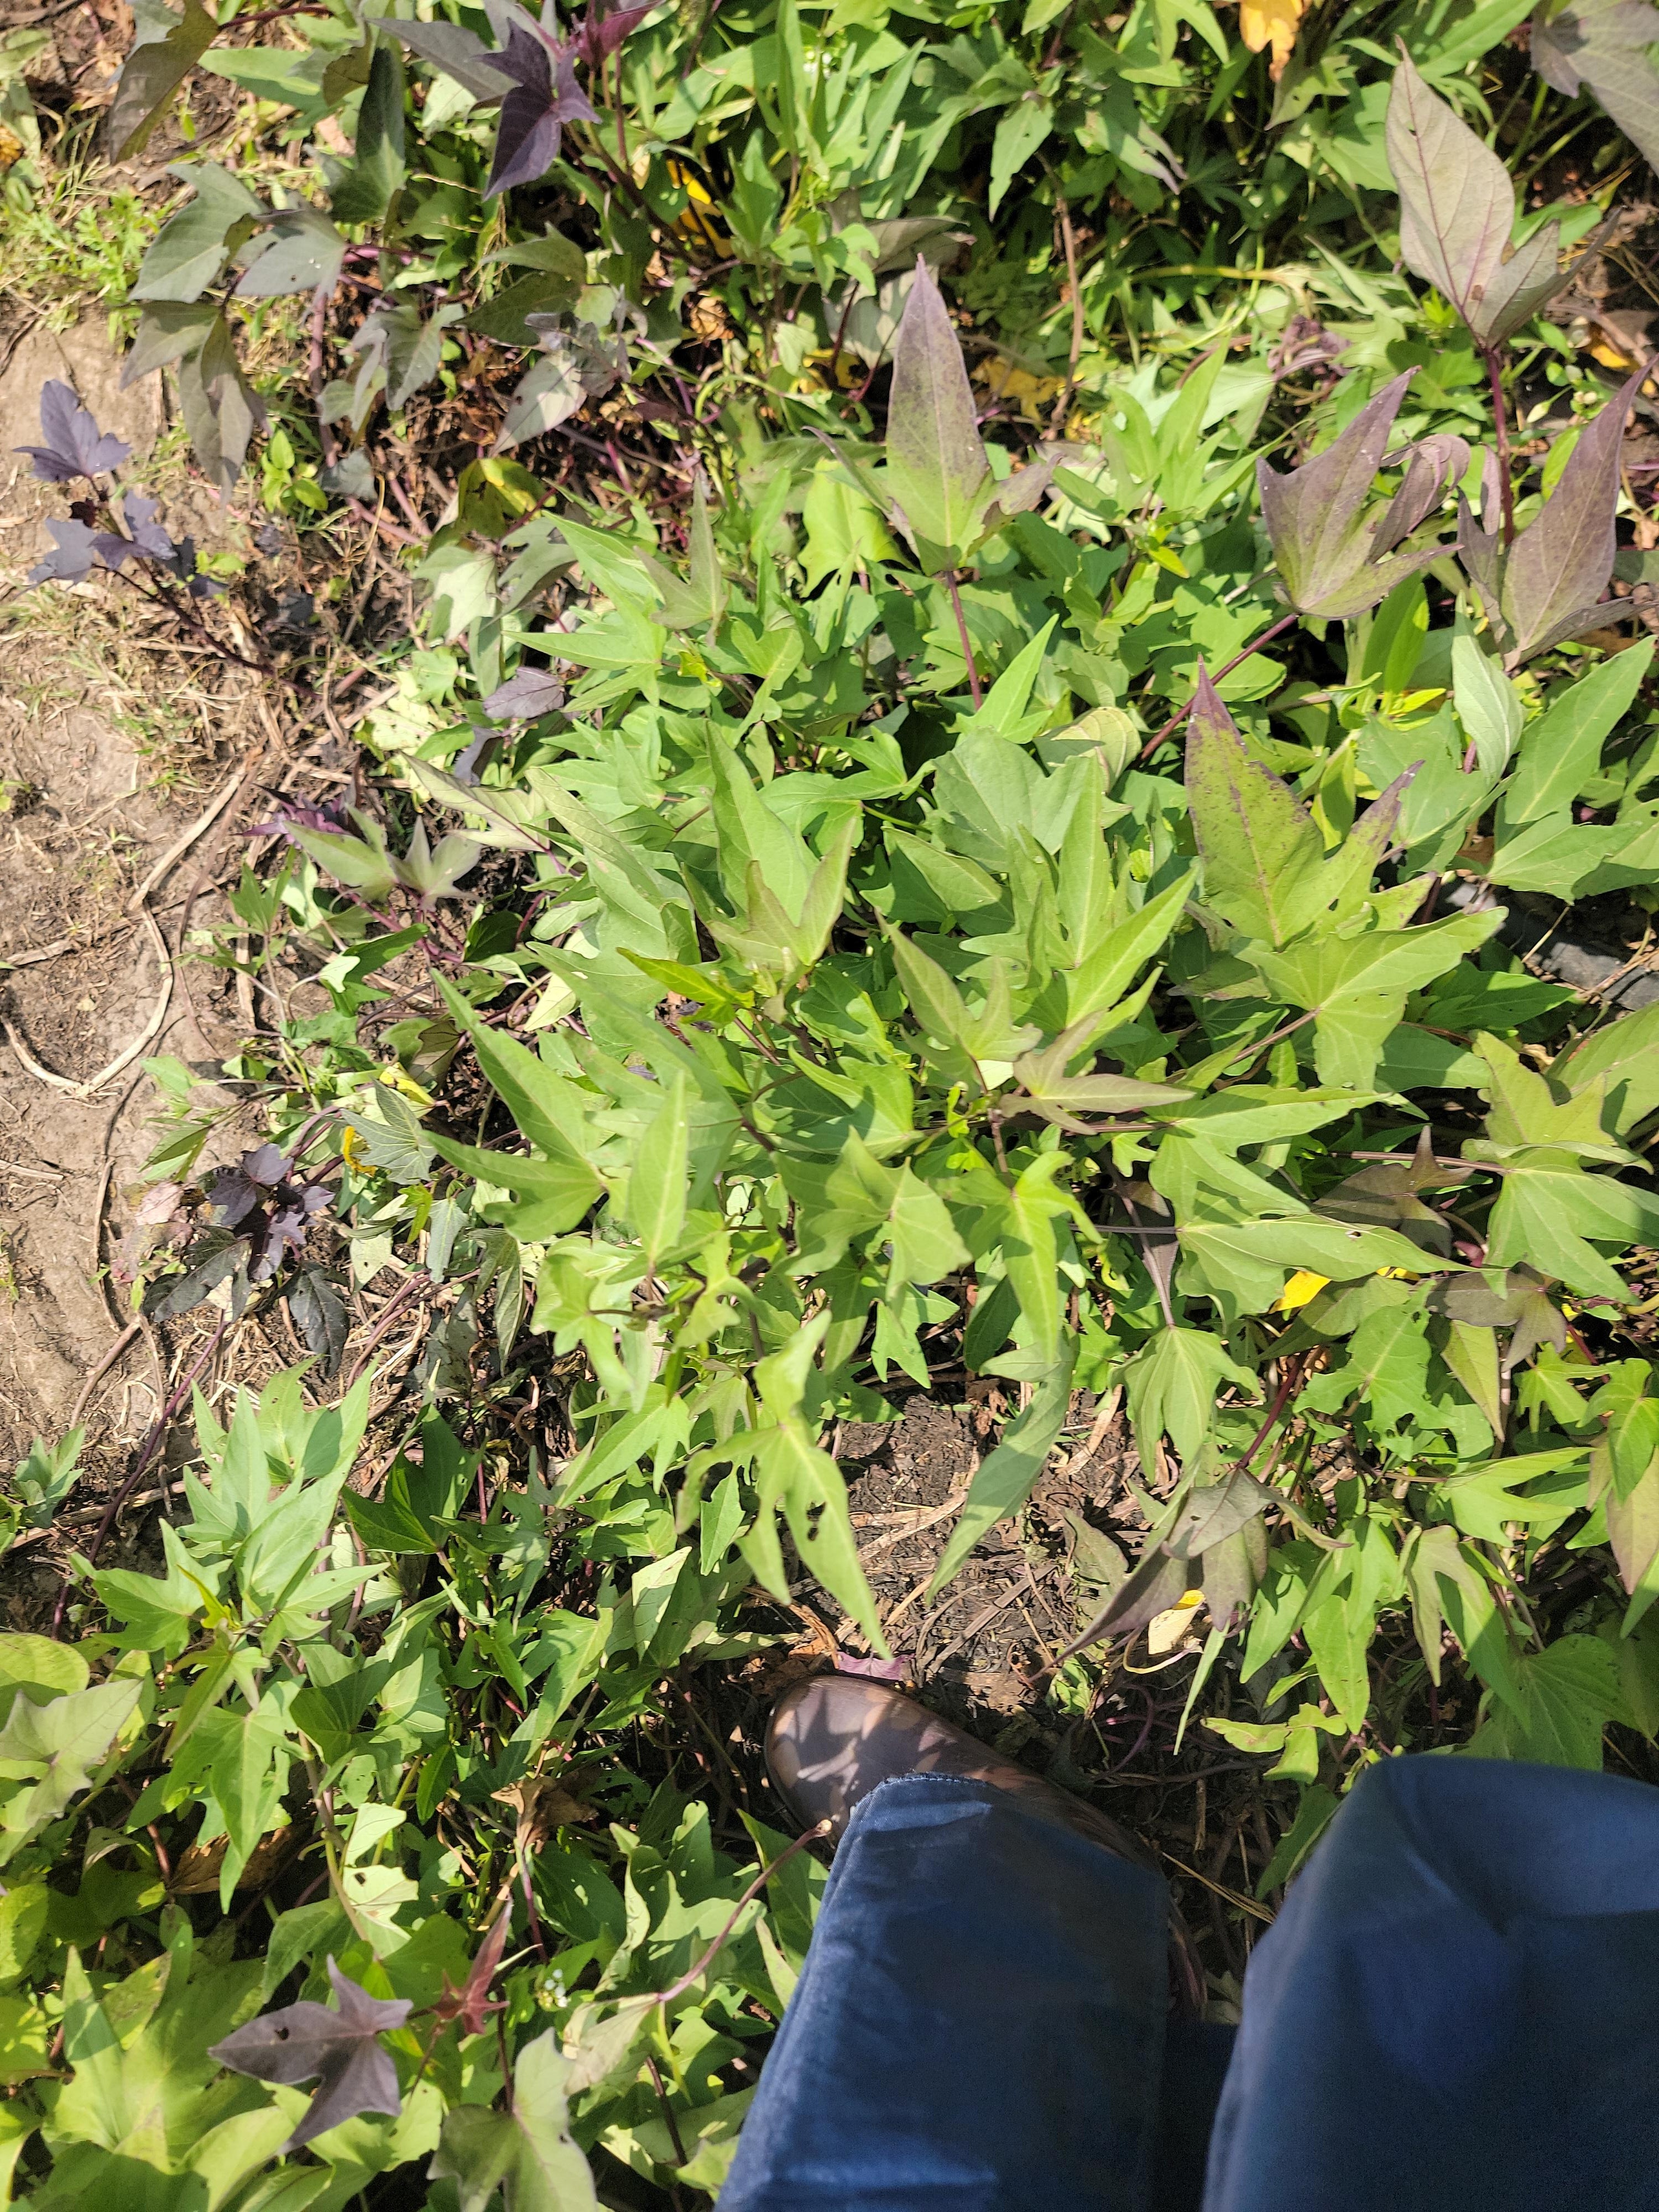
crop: sweet potato
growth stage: flowering
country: Tanzania
